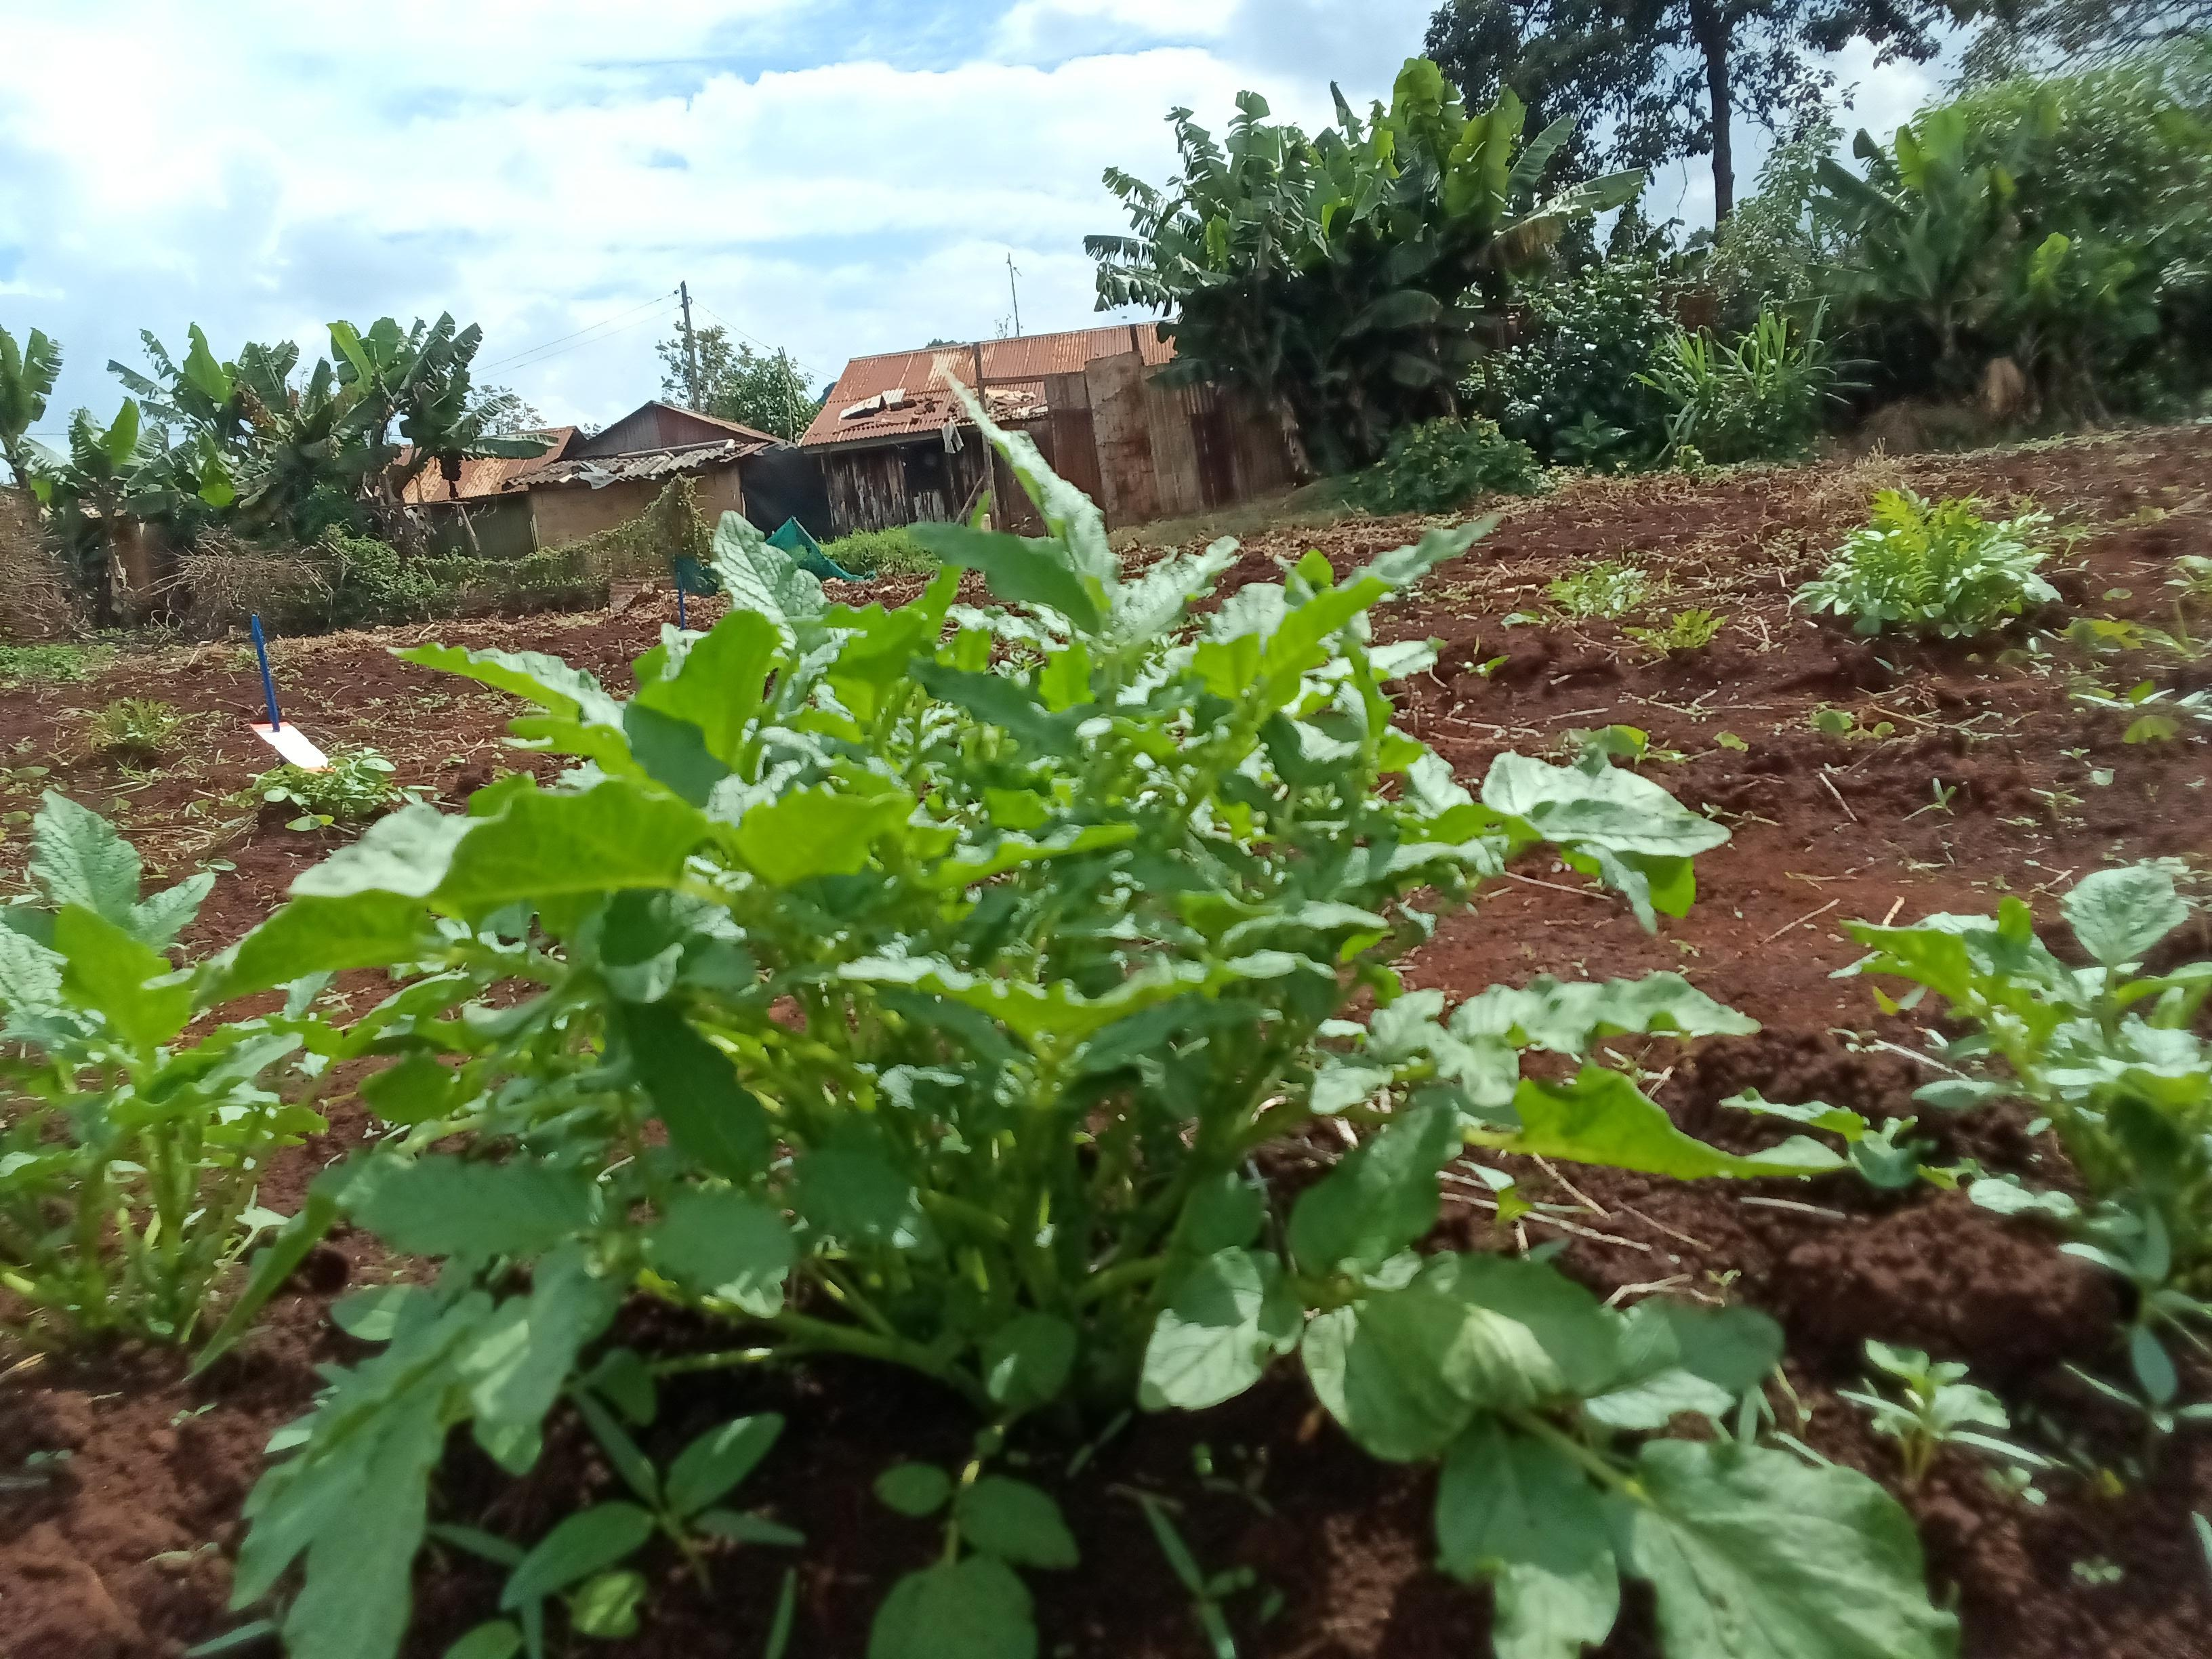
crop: potato
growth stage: sprouting emergence
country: Kenya
